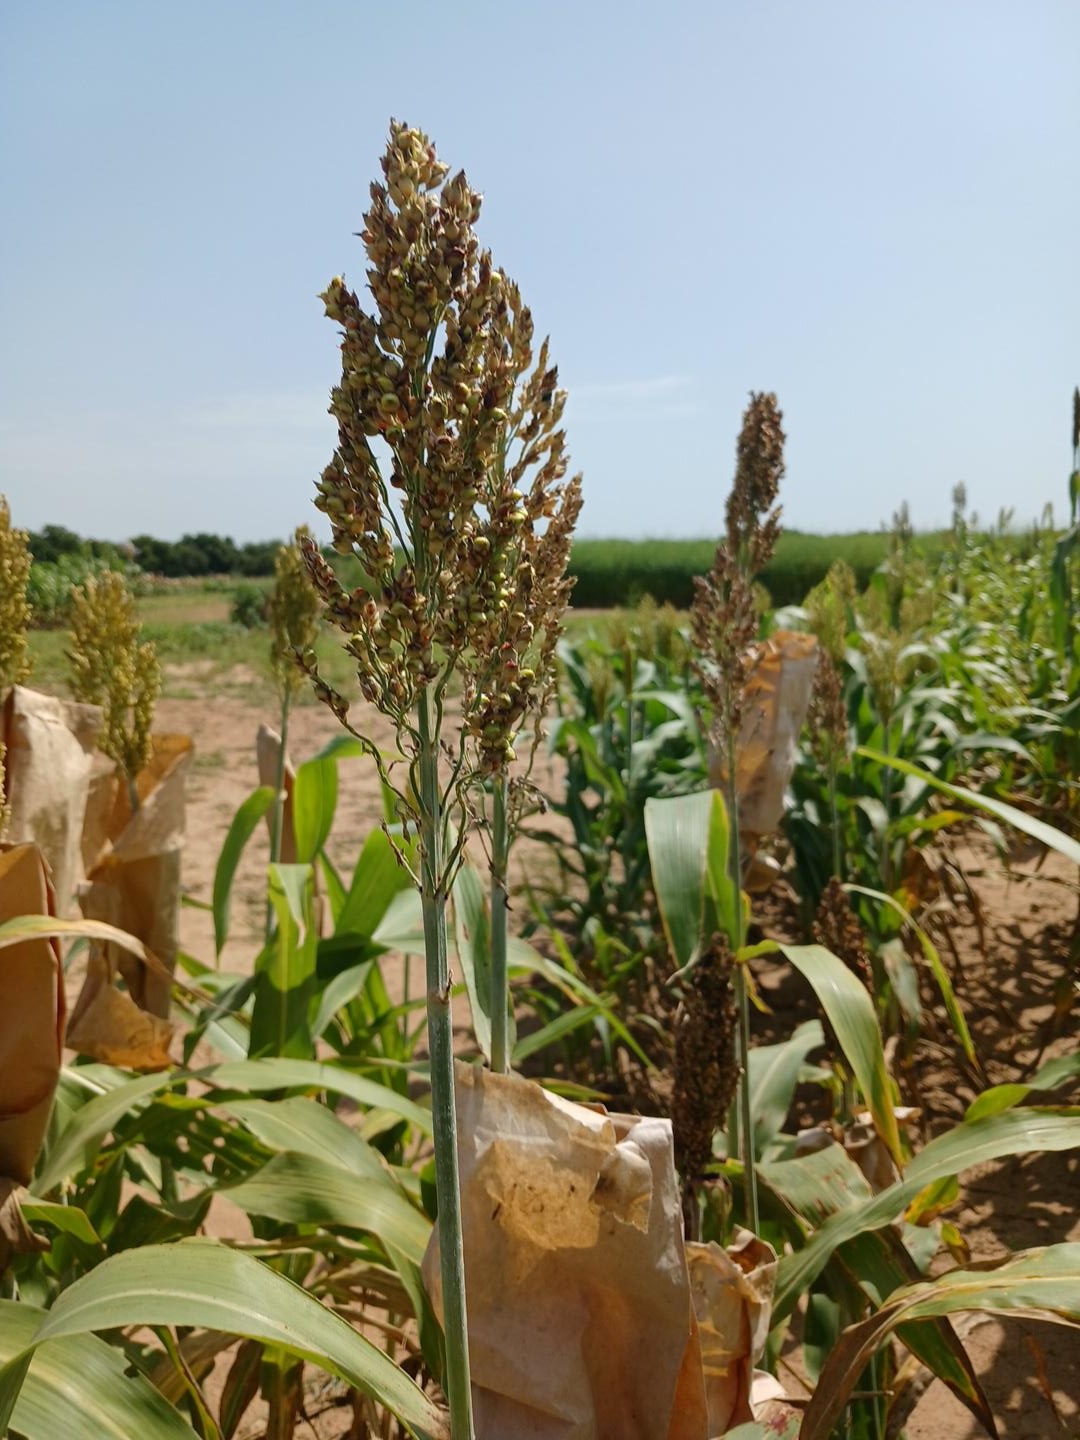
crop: sorghum
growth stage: filling grain
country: Senegal
